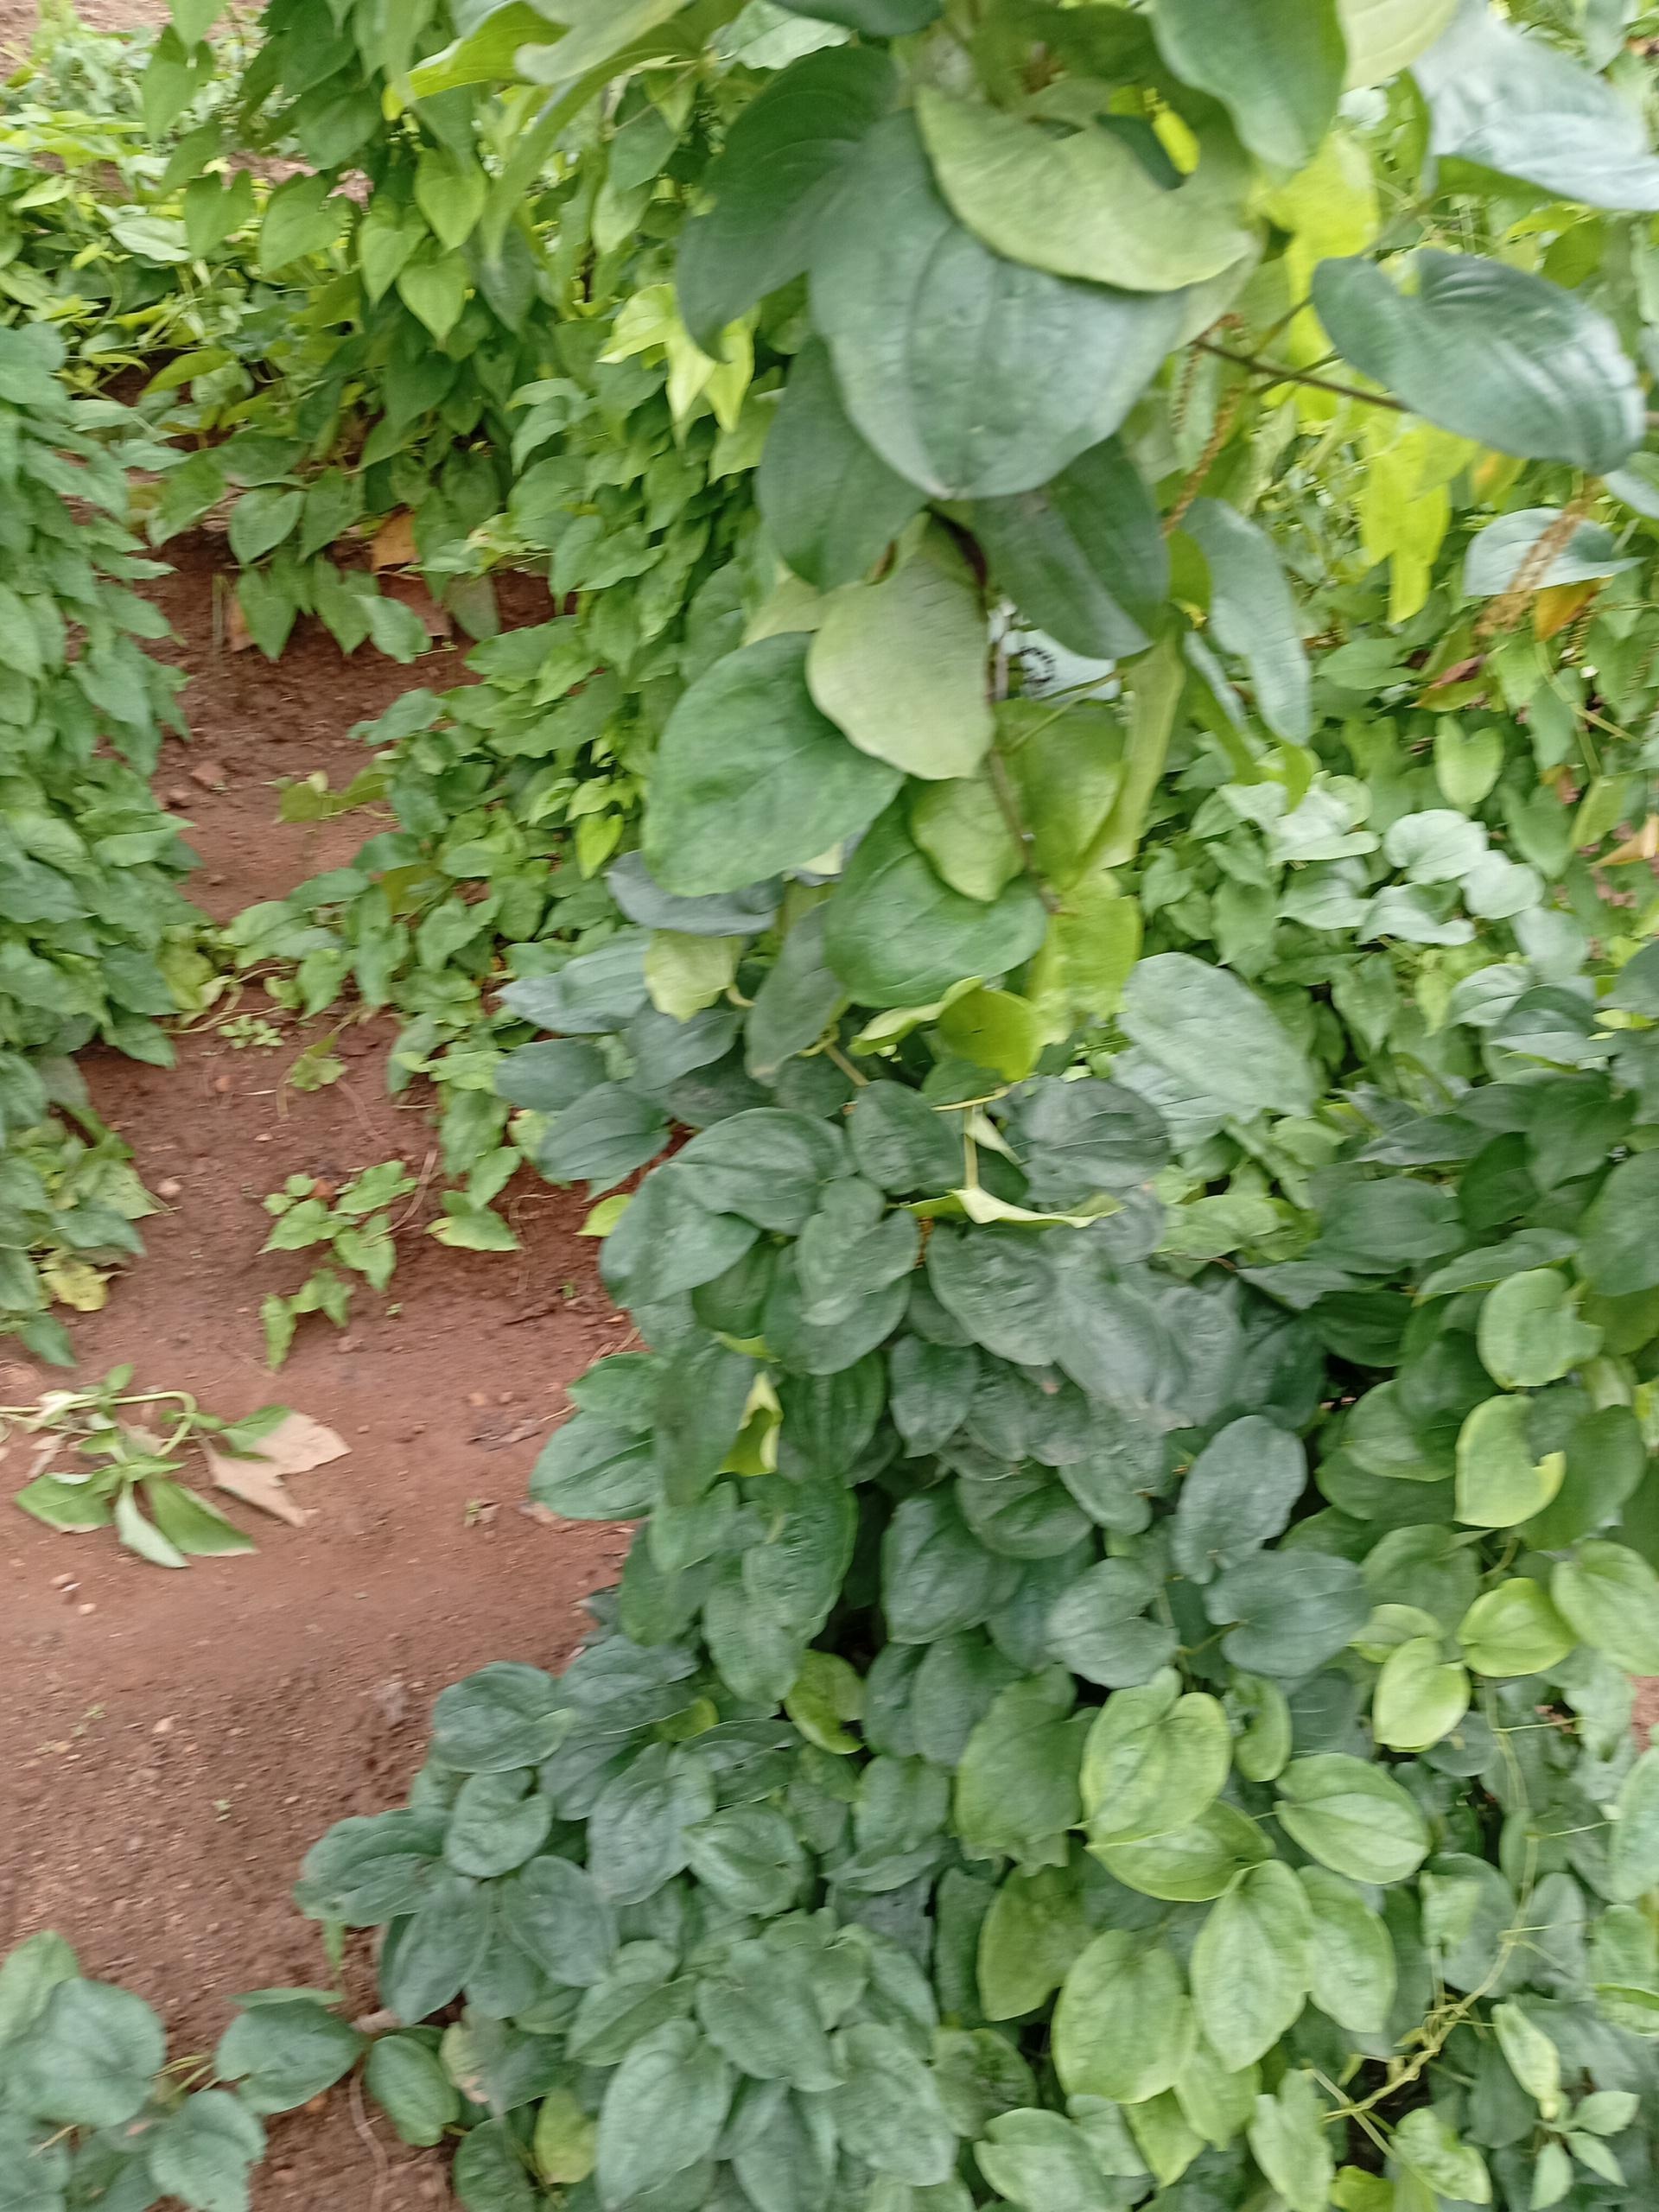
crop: yam
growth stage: vegetative
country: Nigeria
